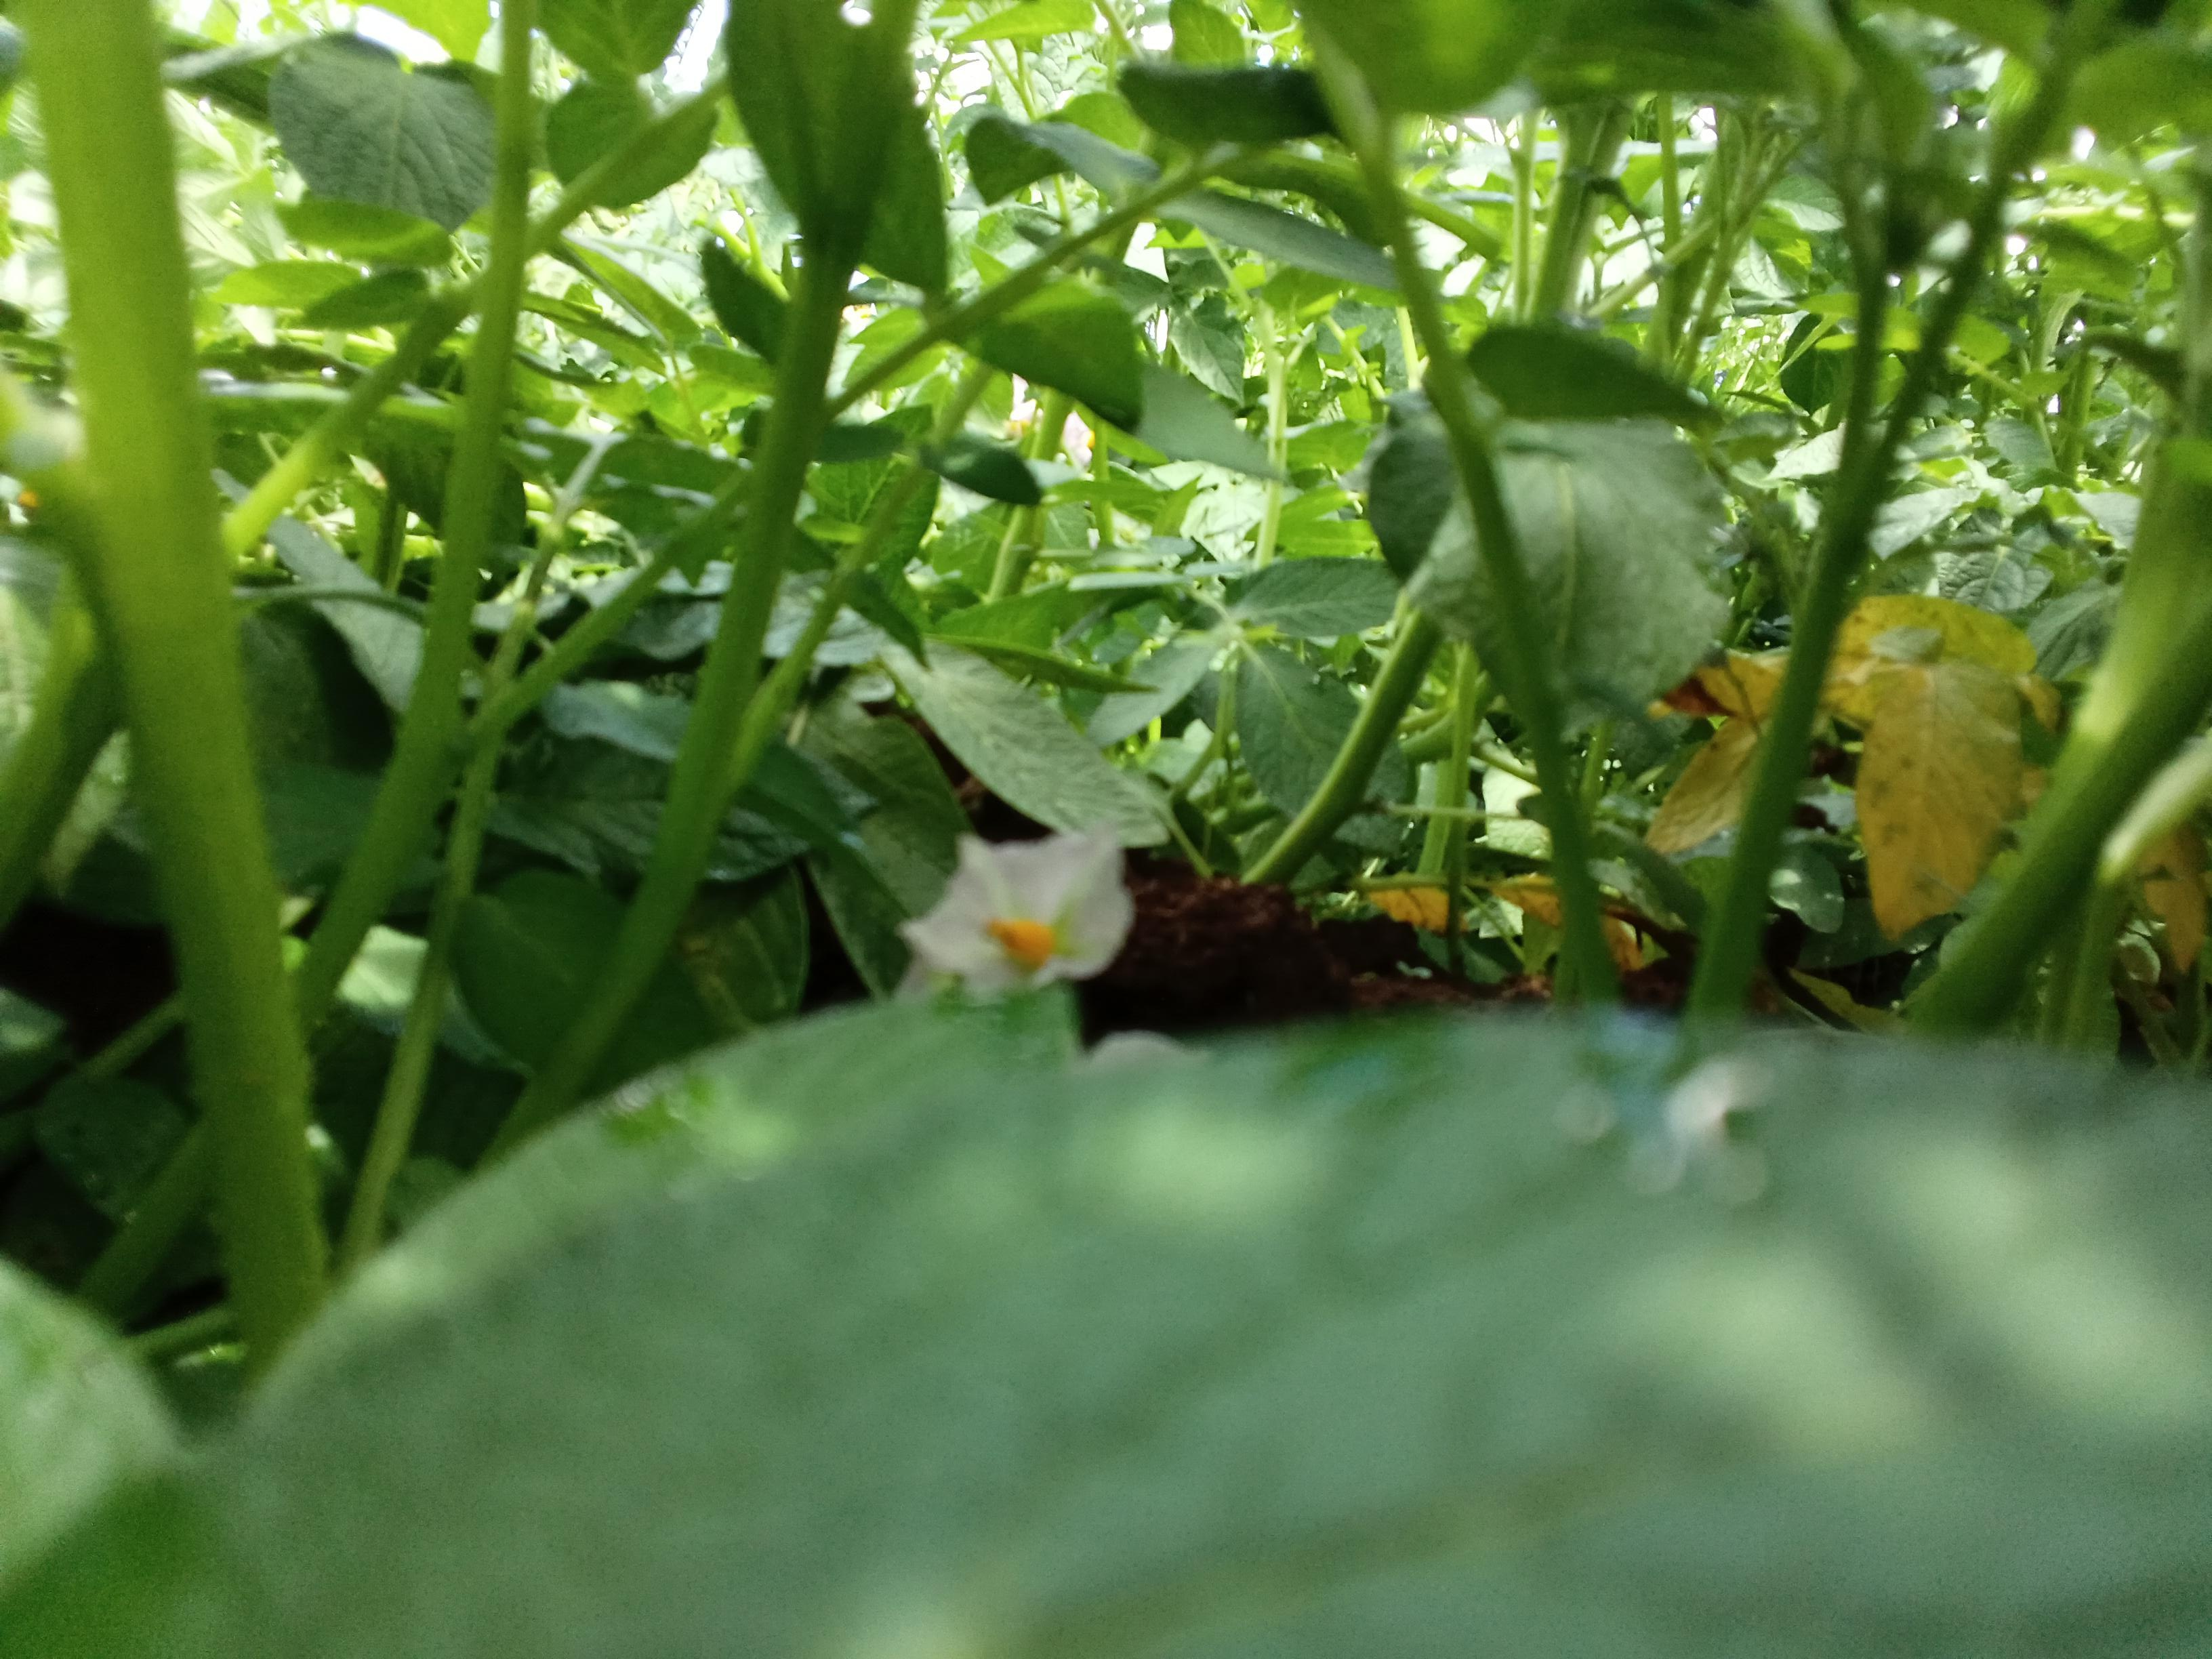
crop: potato
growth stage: flowering
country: Kenya
